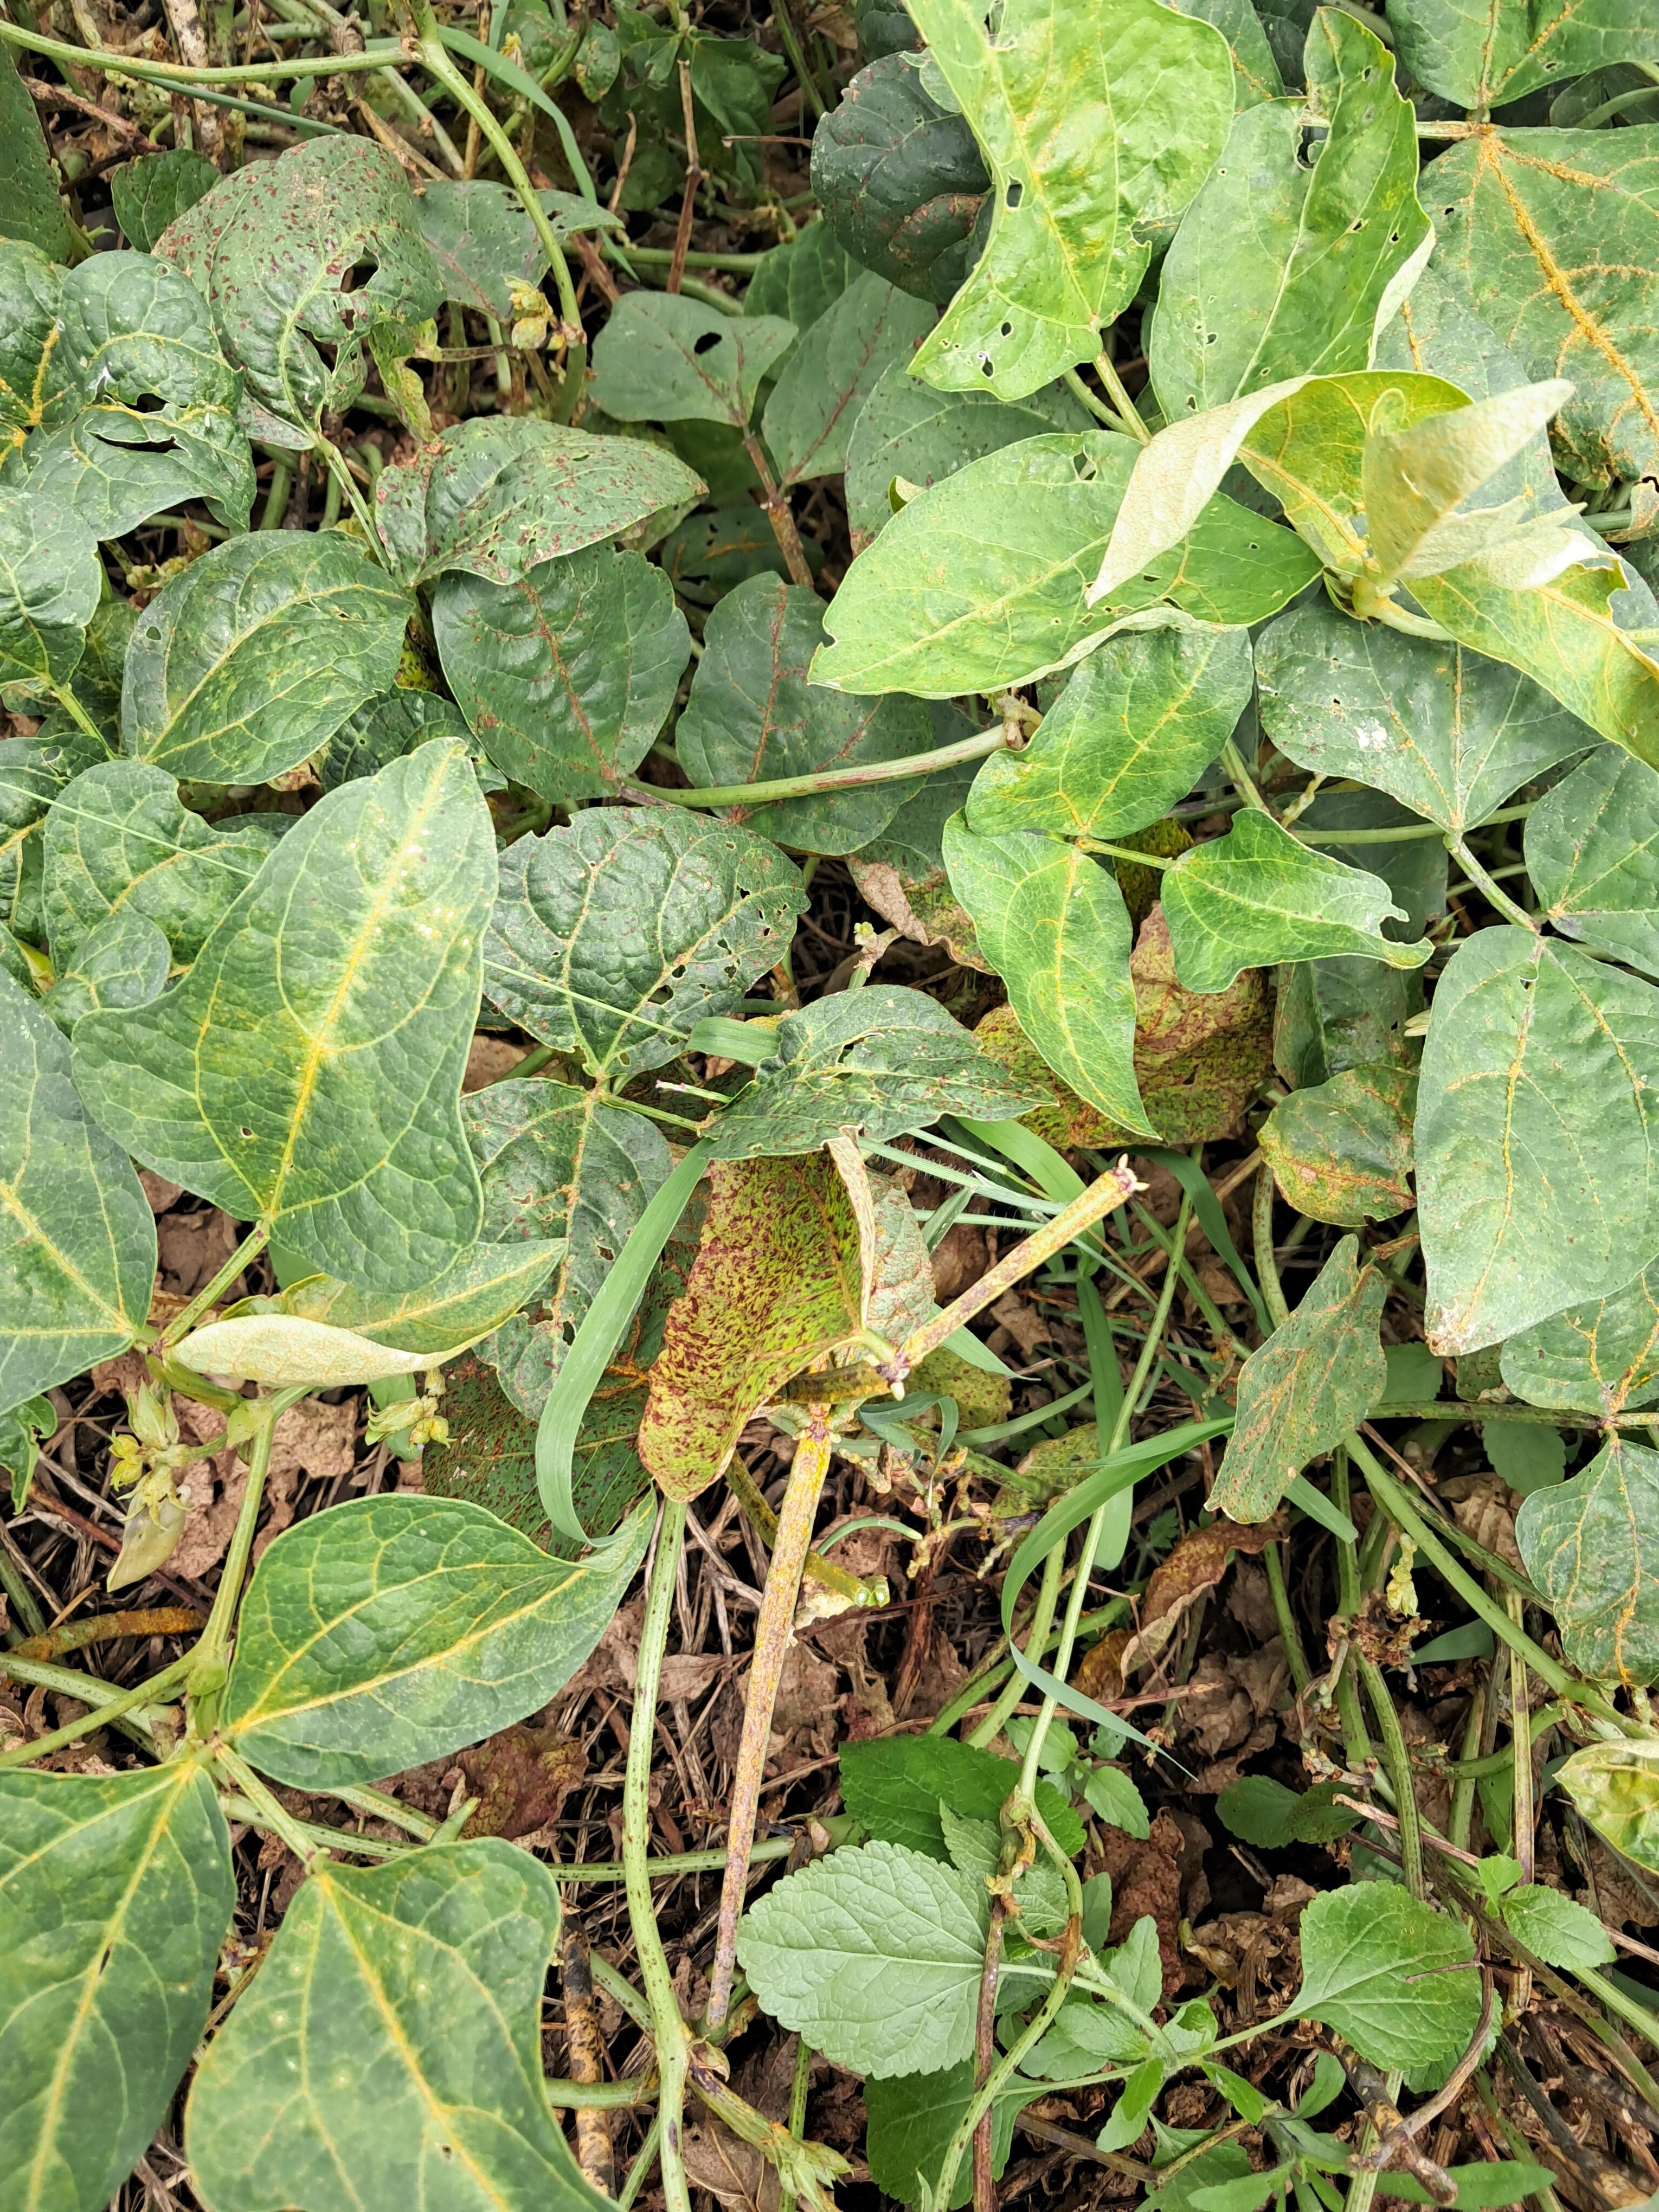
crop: cowpea
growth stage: development pod
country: Tanzania
